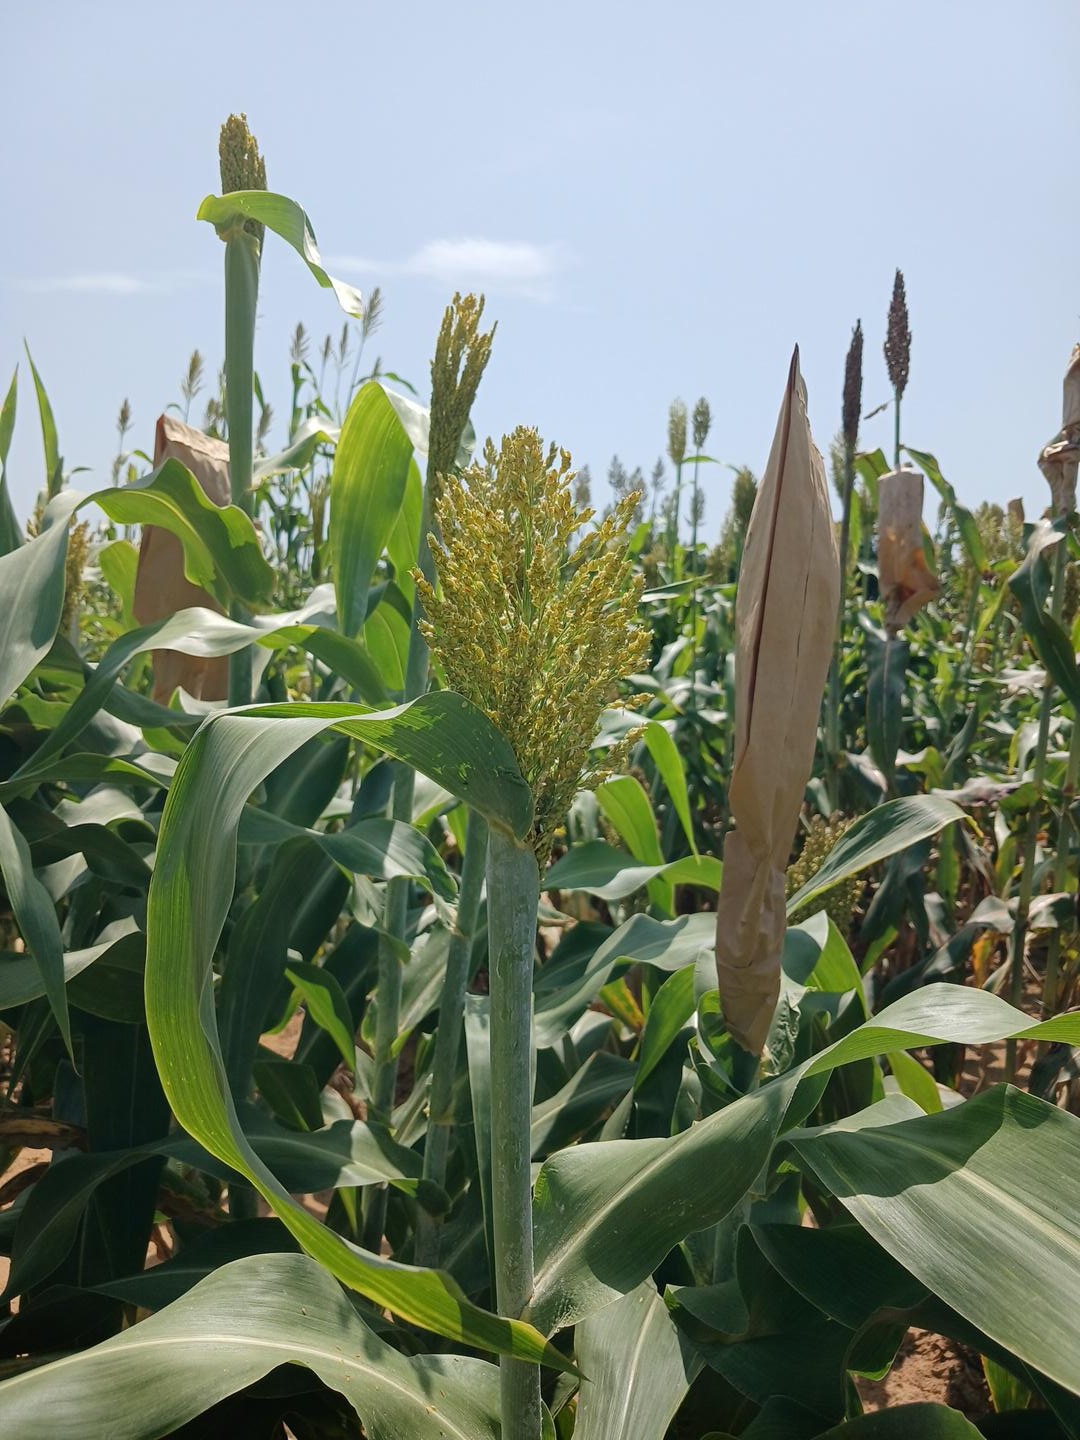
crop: sorghum
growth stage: flowering
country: Senegal
